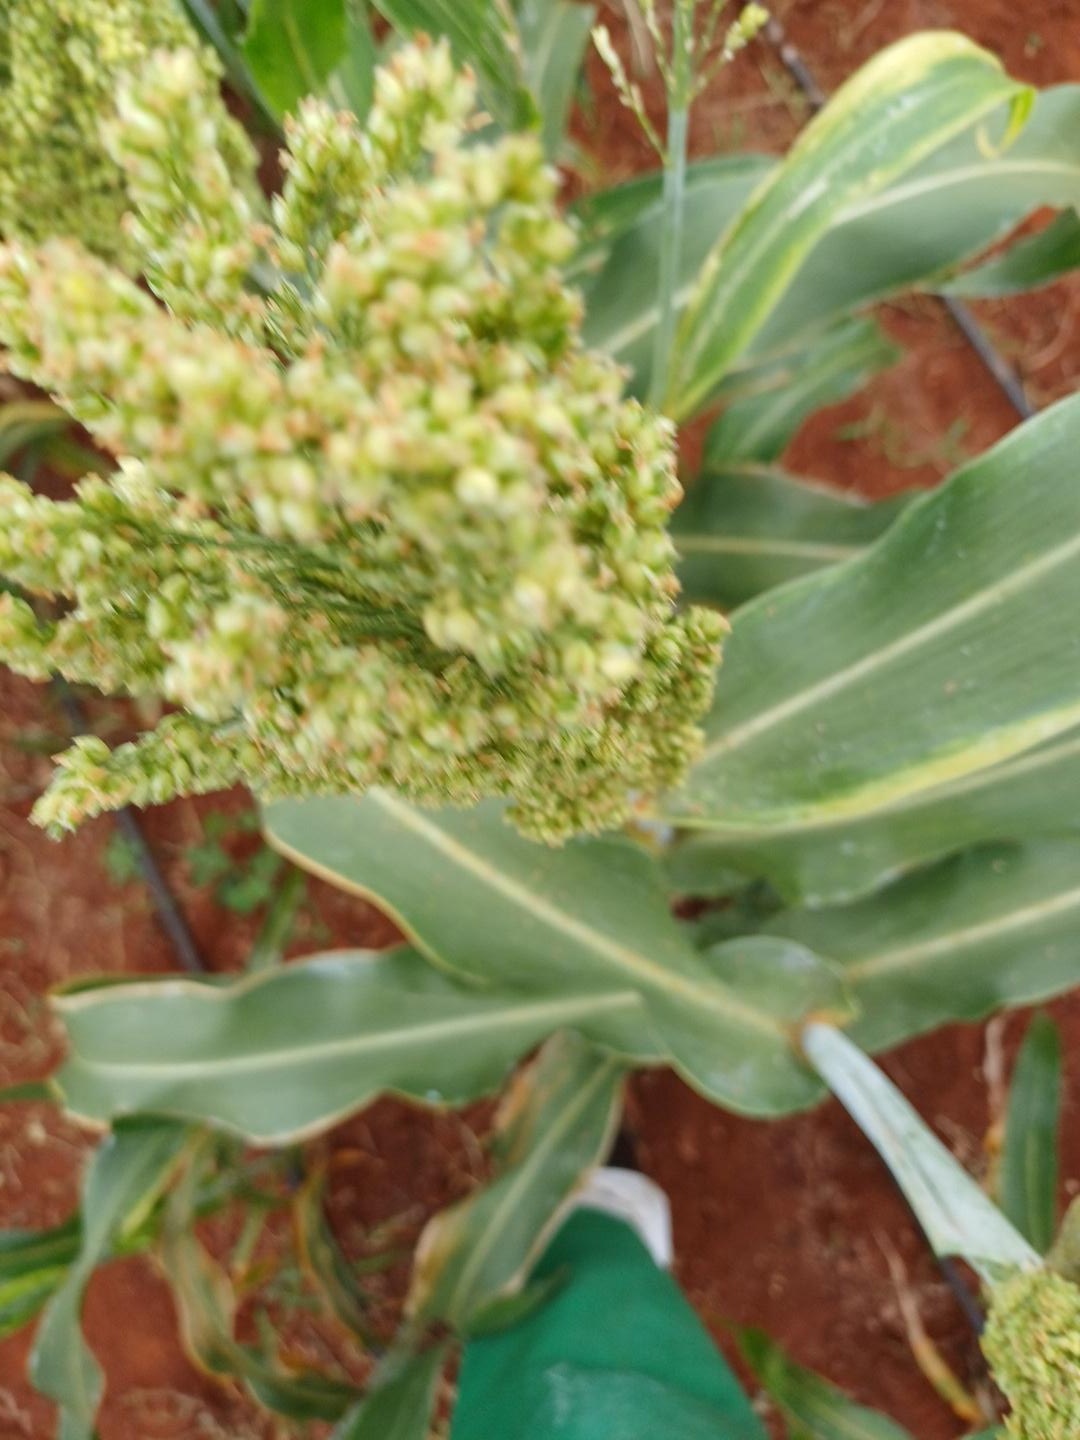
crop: sorghum
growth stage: filling grain
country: Kenya
